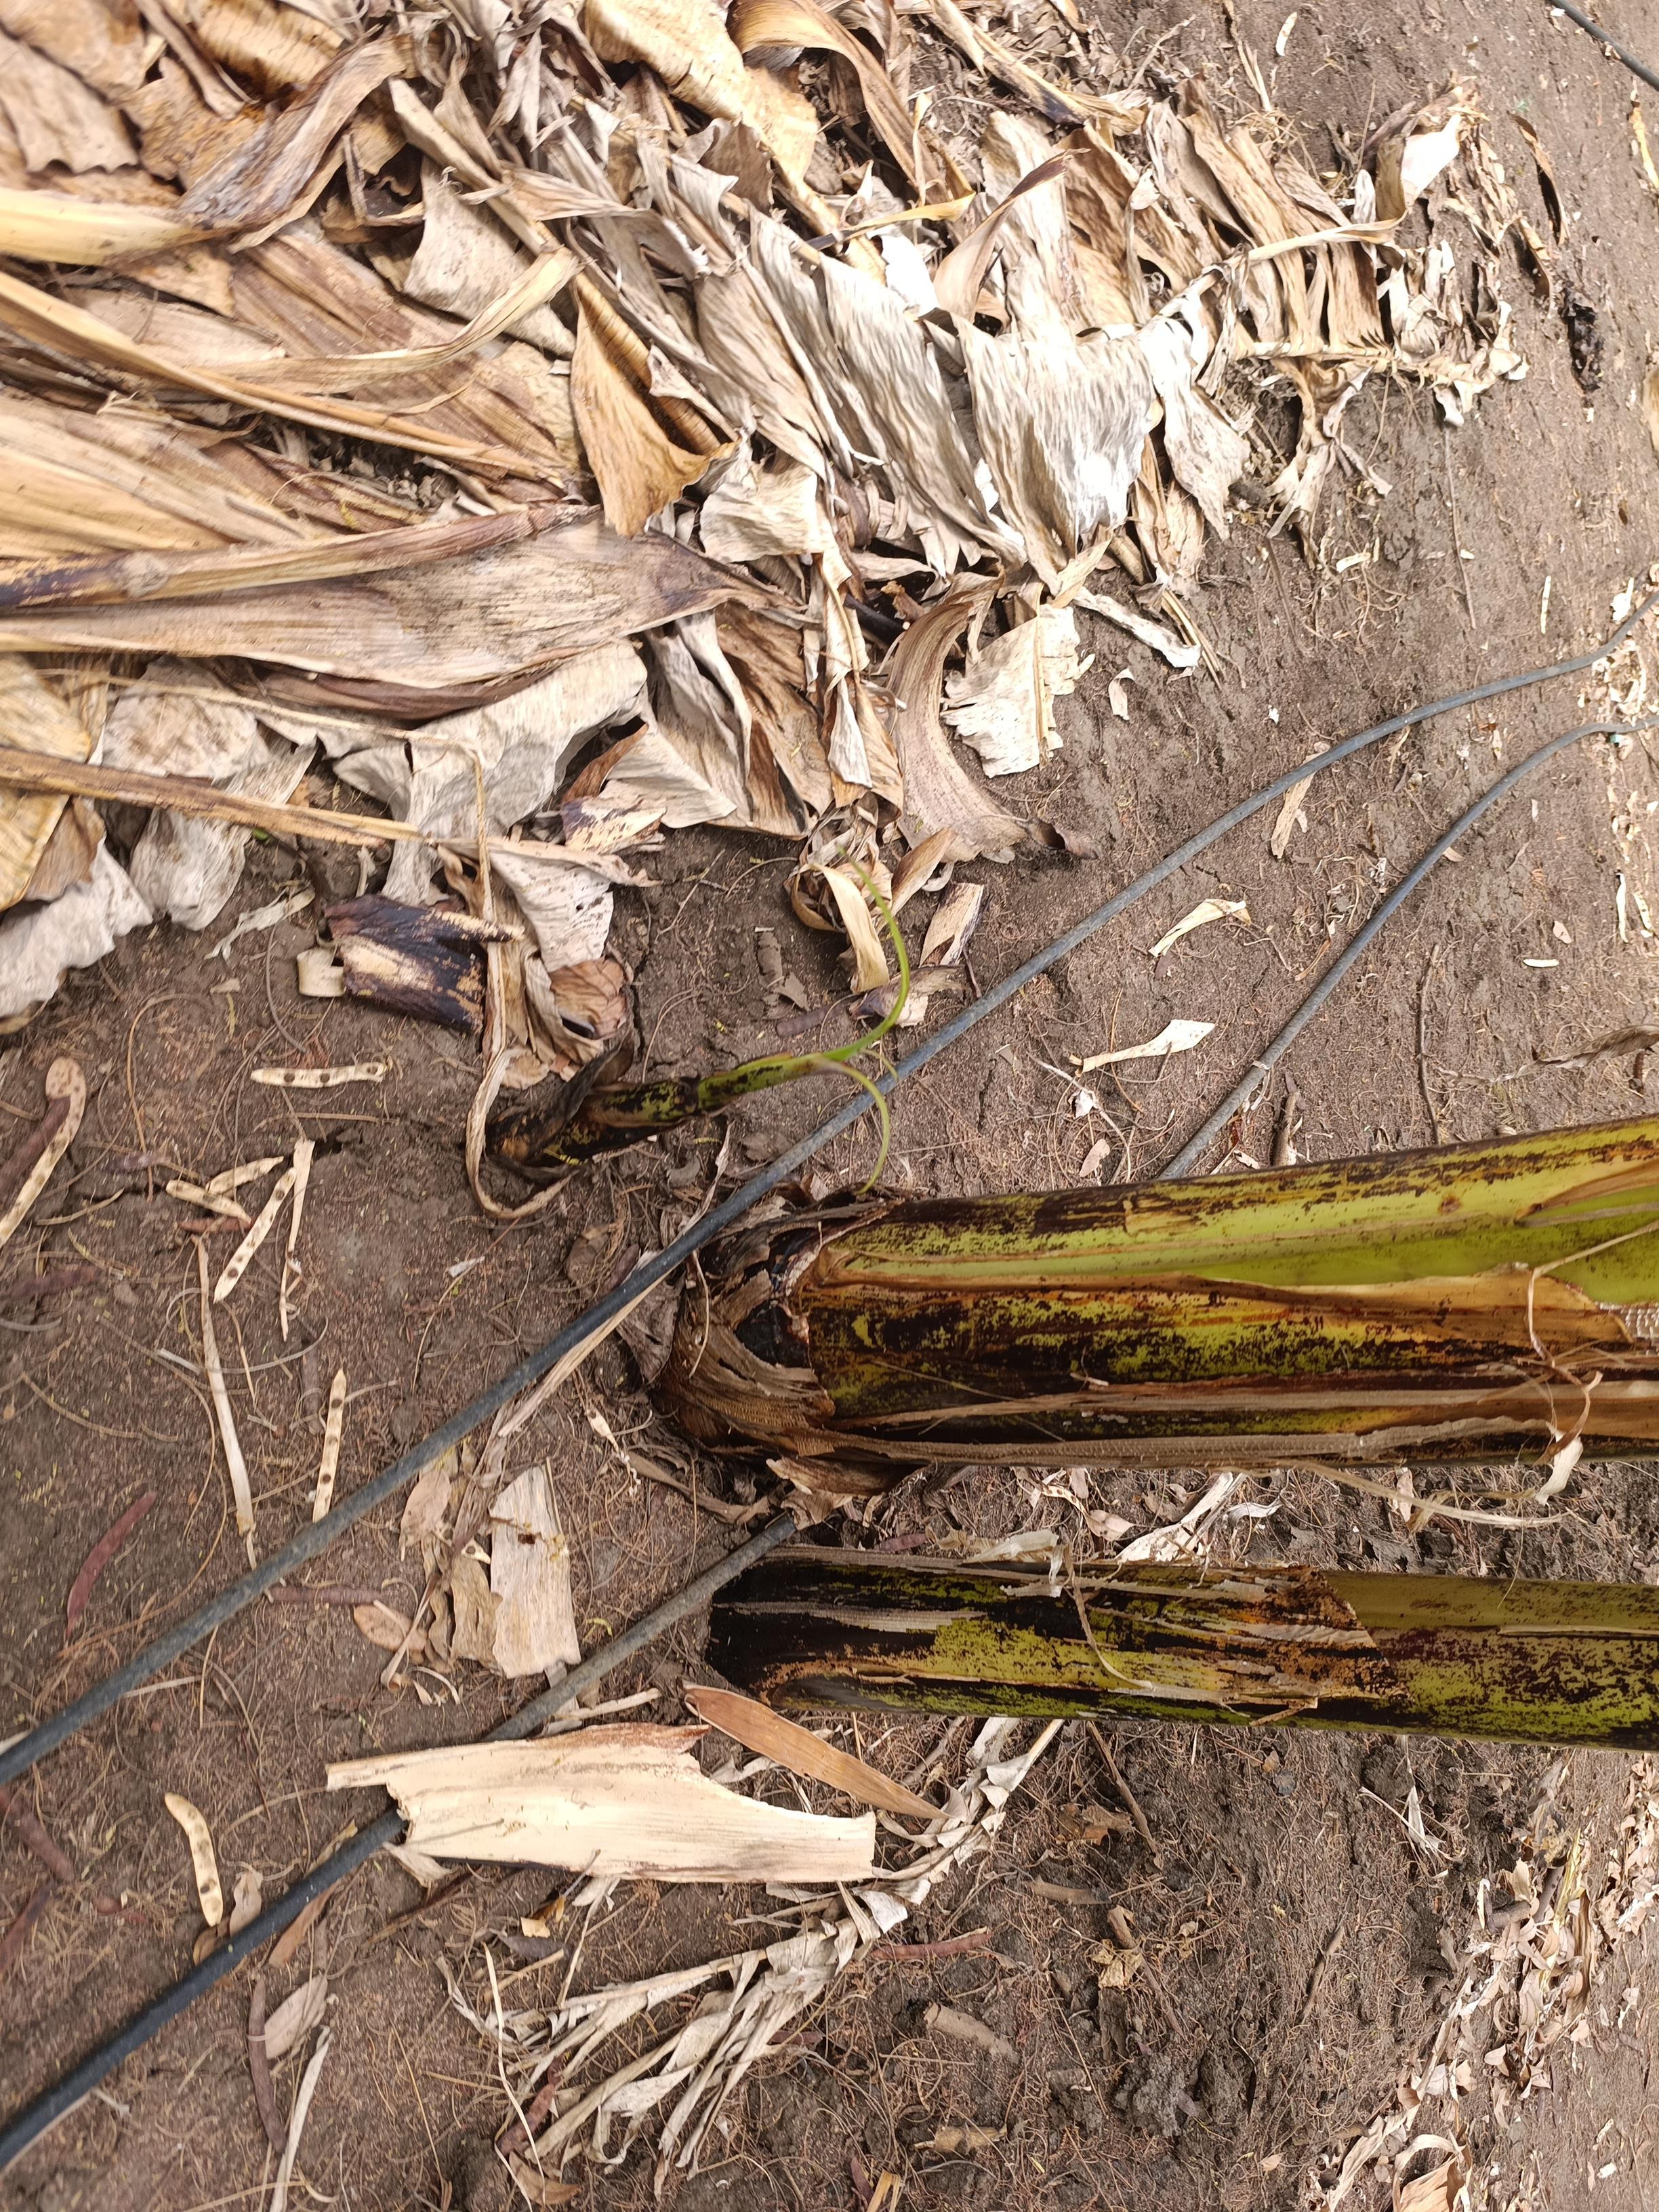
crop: banana
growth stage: emergence sucker
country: Tanzania
